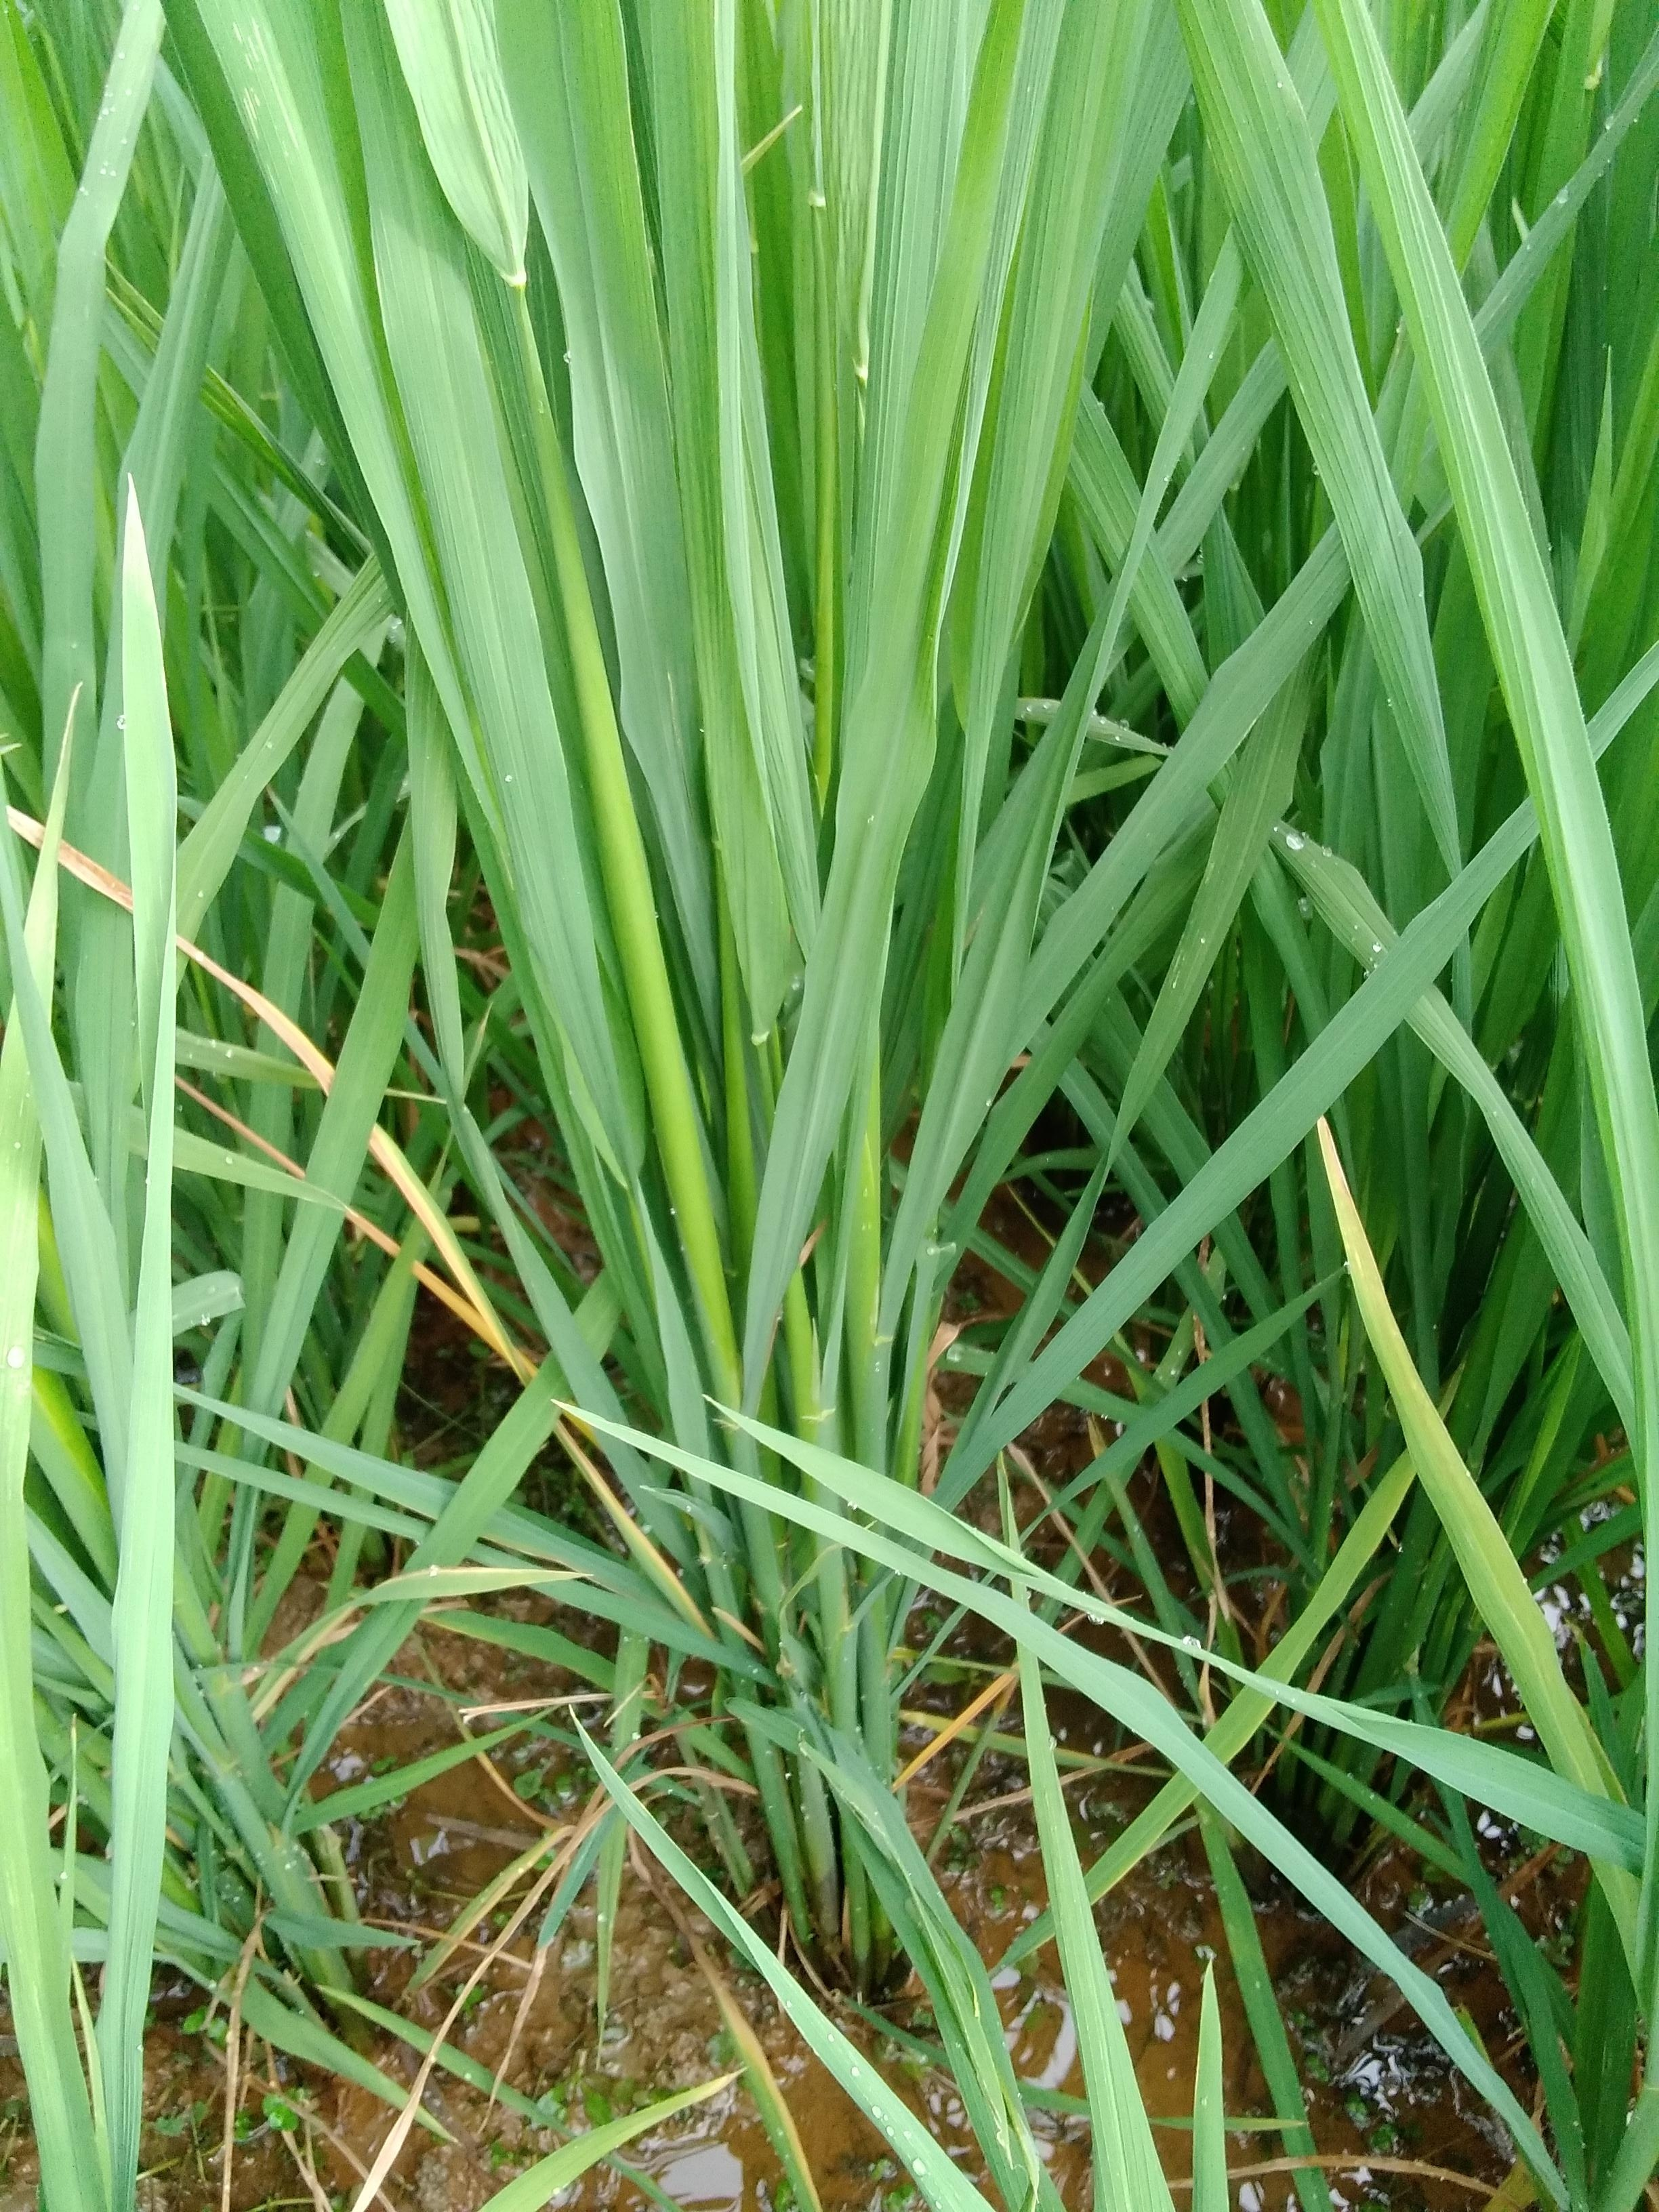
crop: rice
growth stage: booting
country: Nigeria
